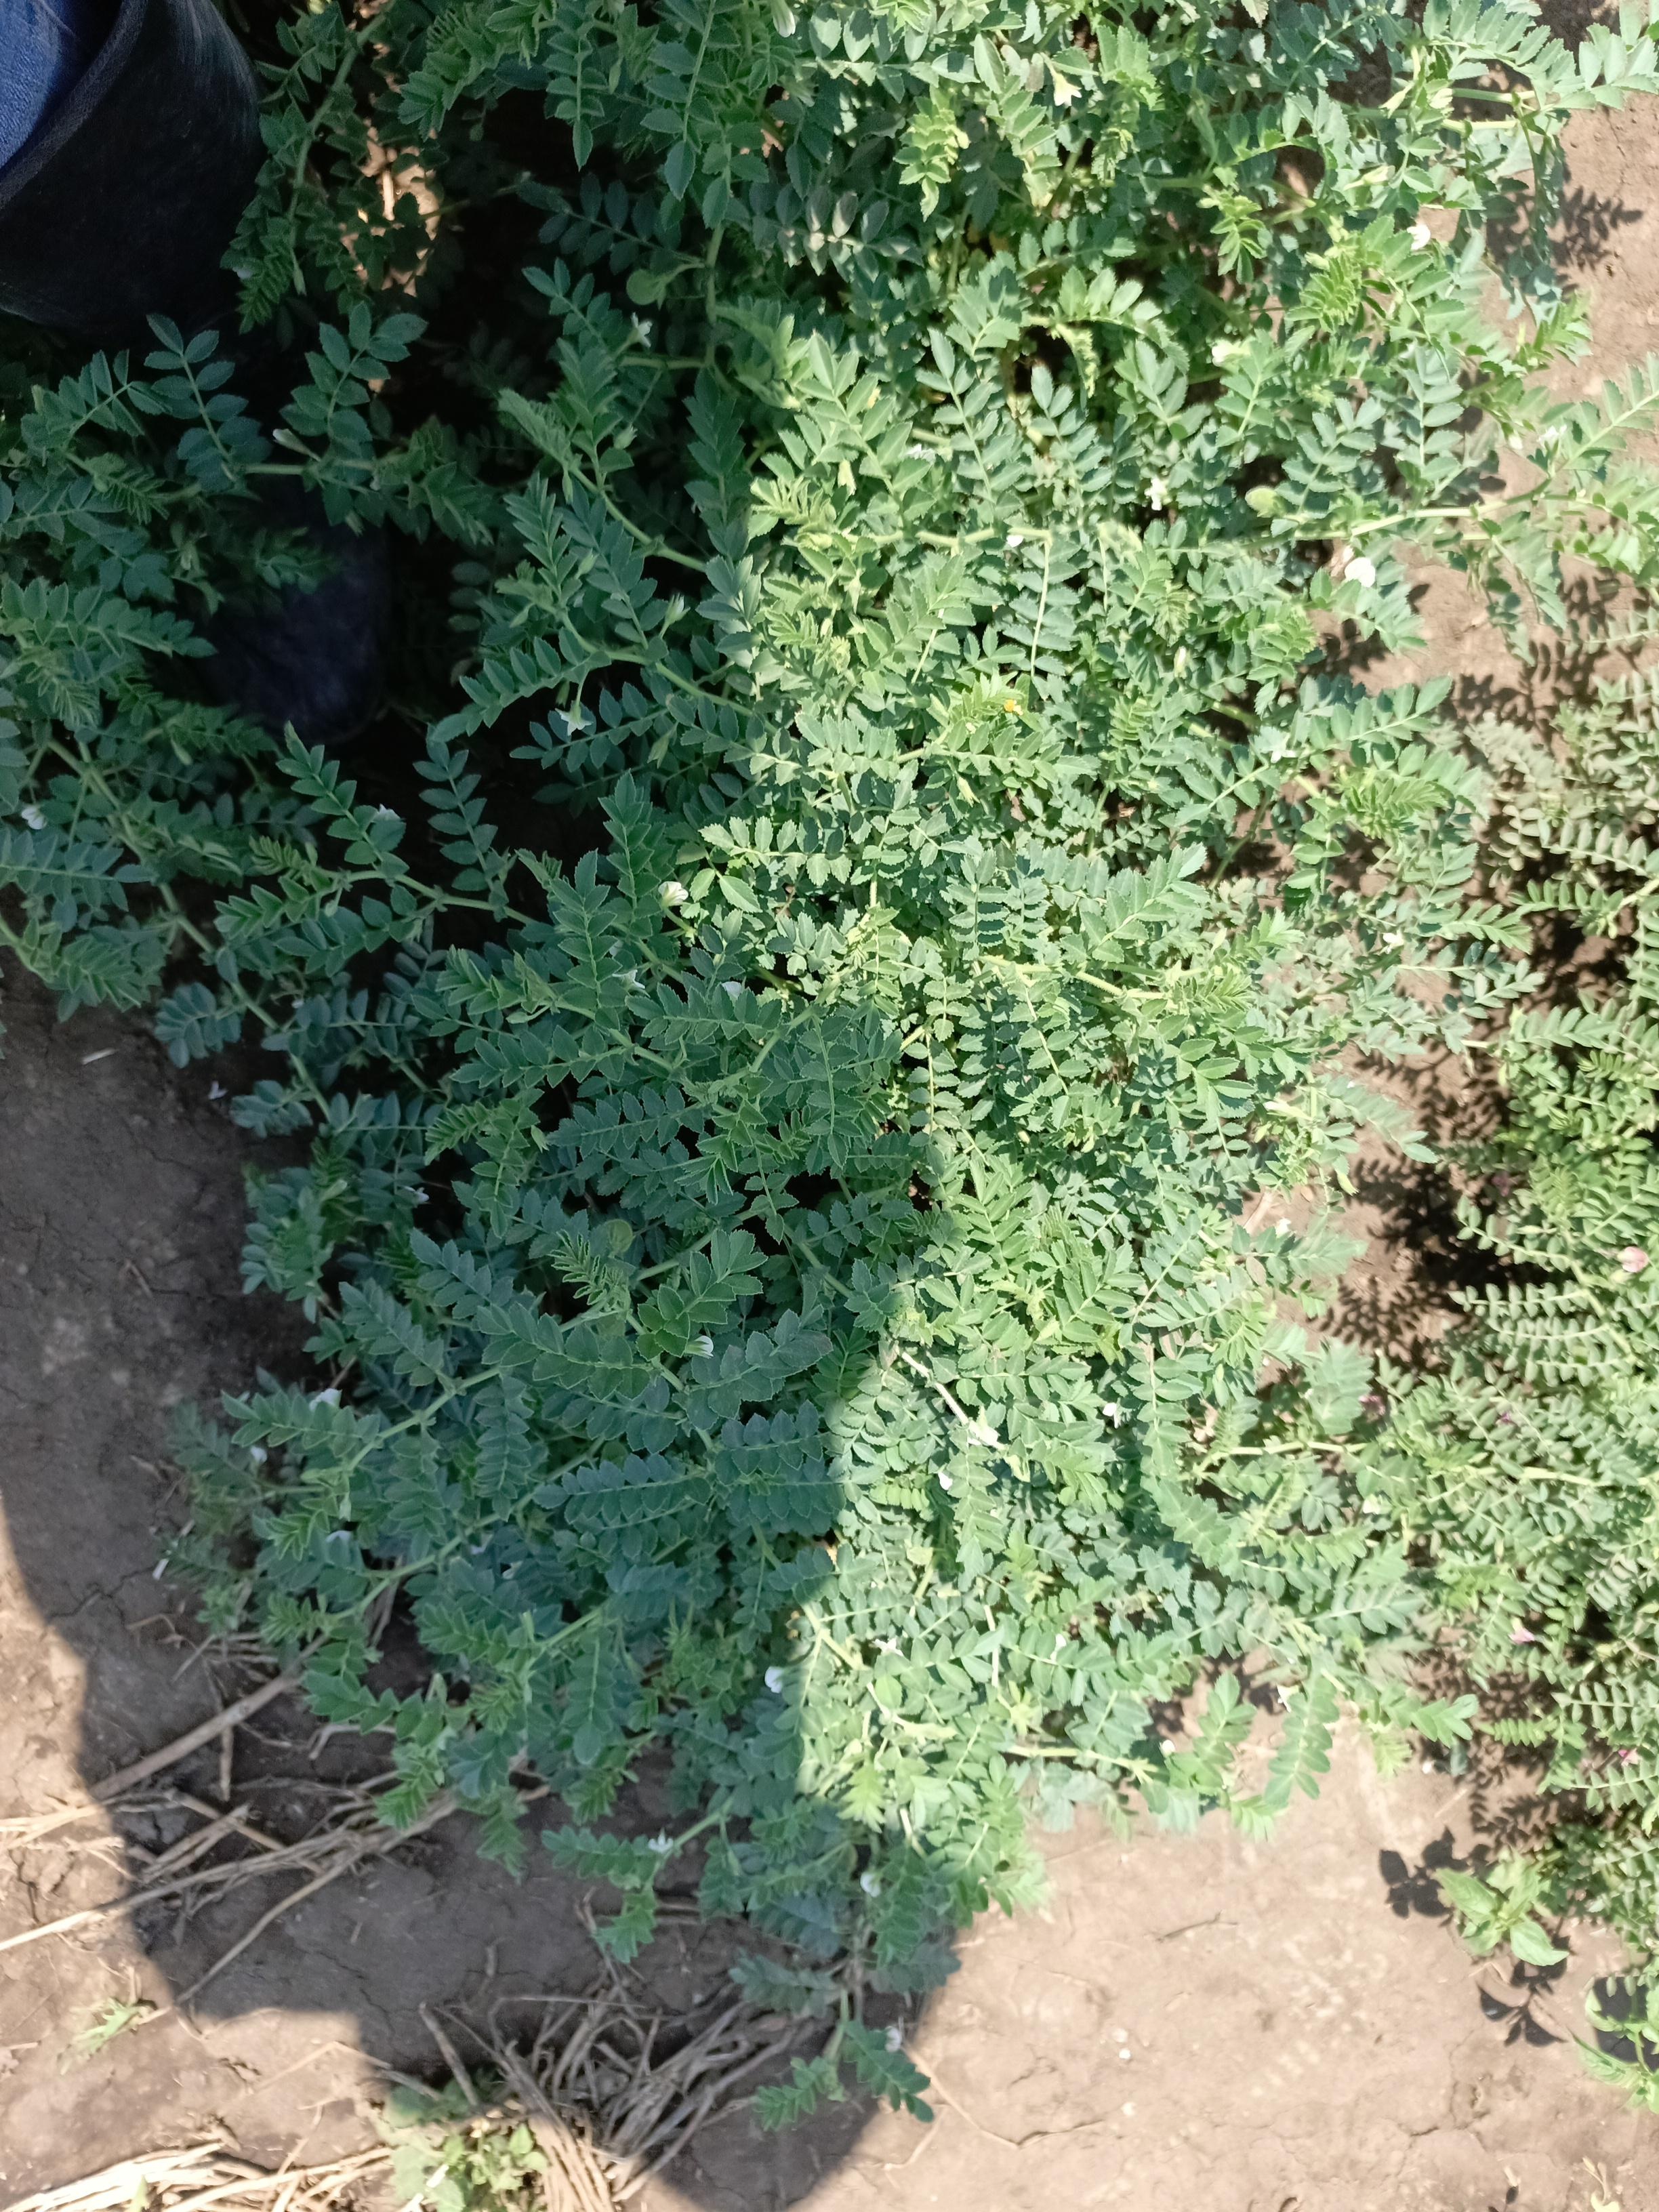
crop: chickpea
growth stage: development pod
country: Tanzania
